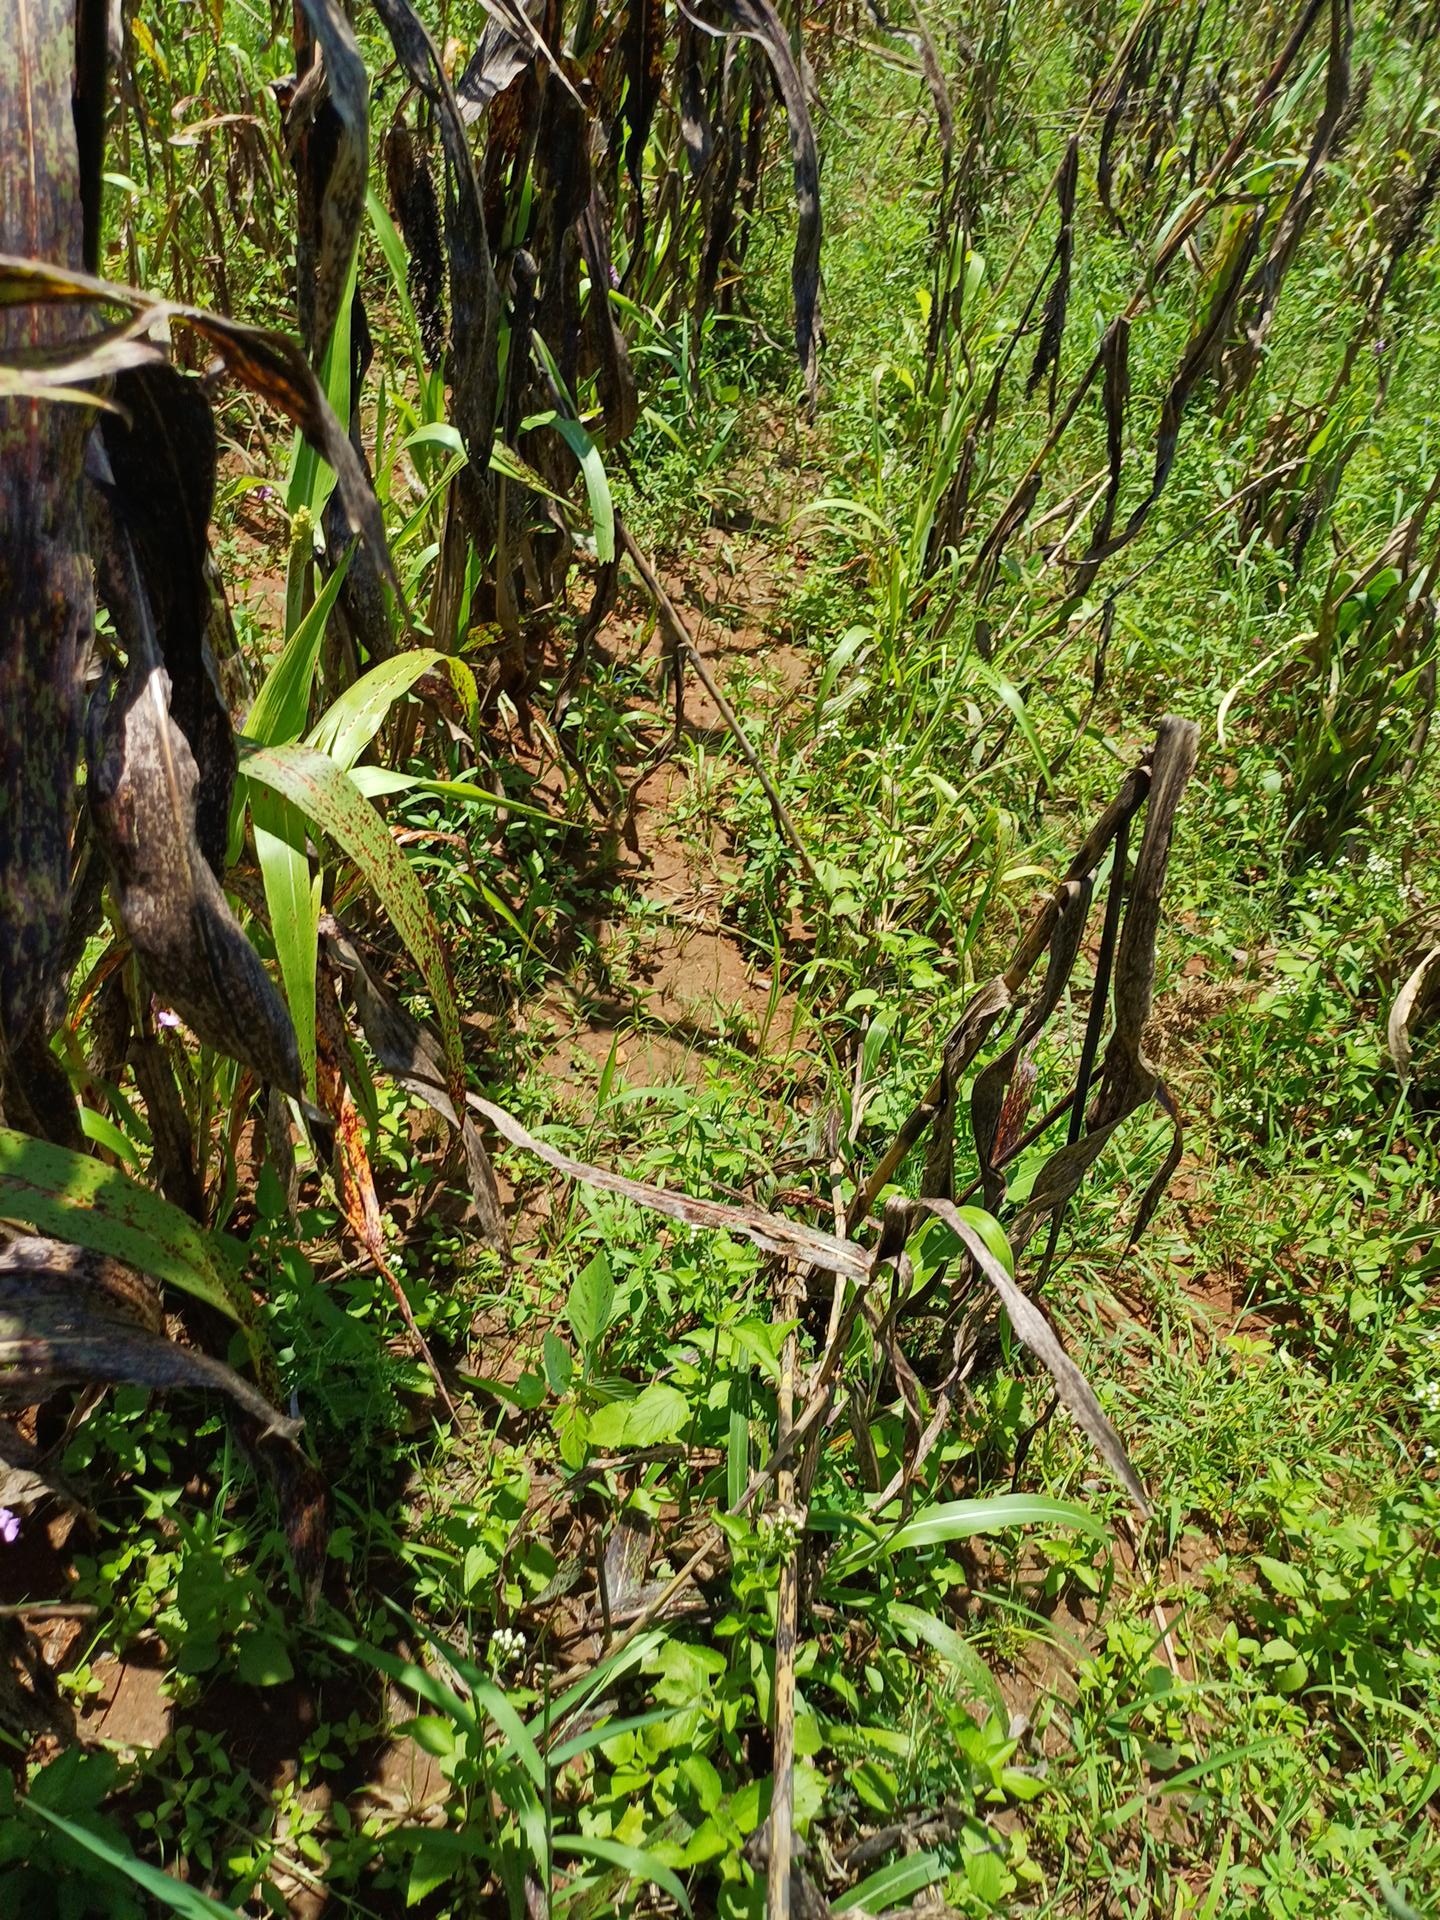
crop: sorghum
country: Kenya
